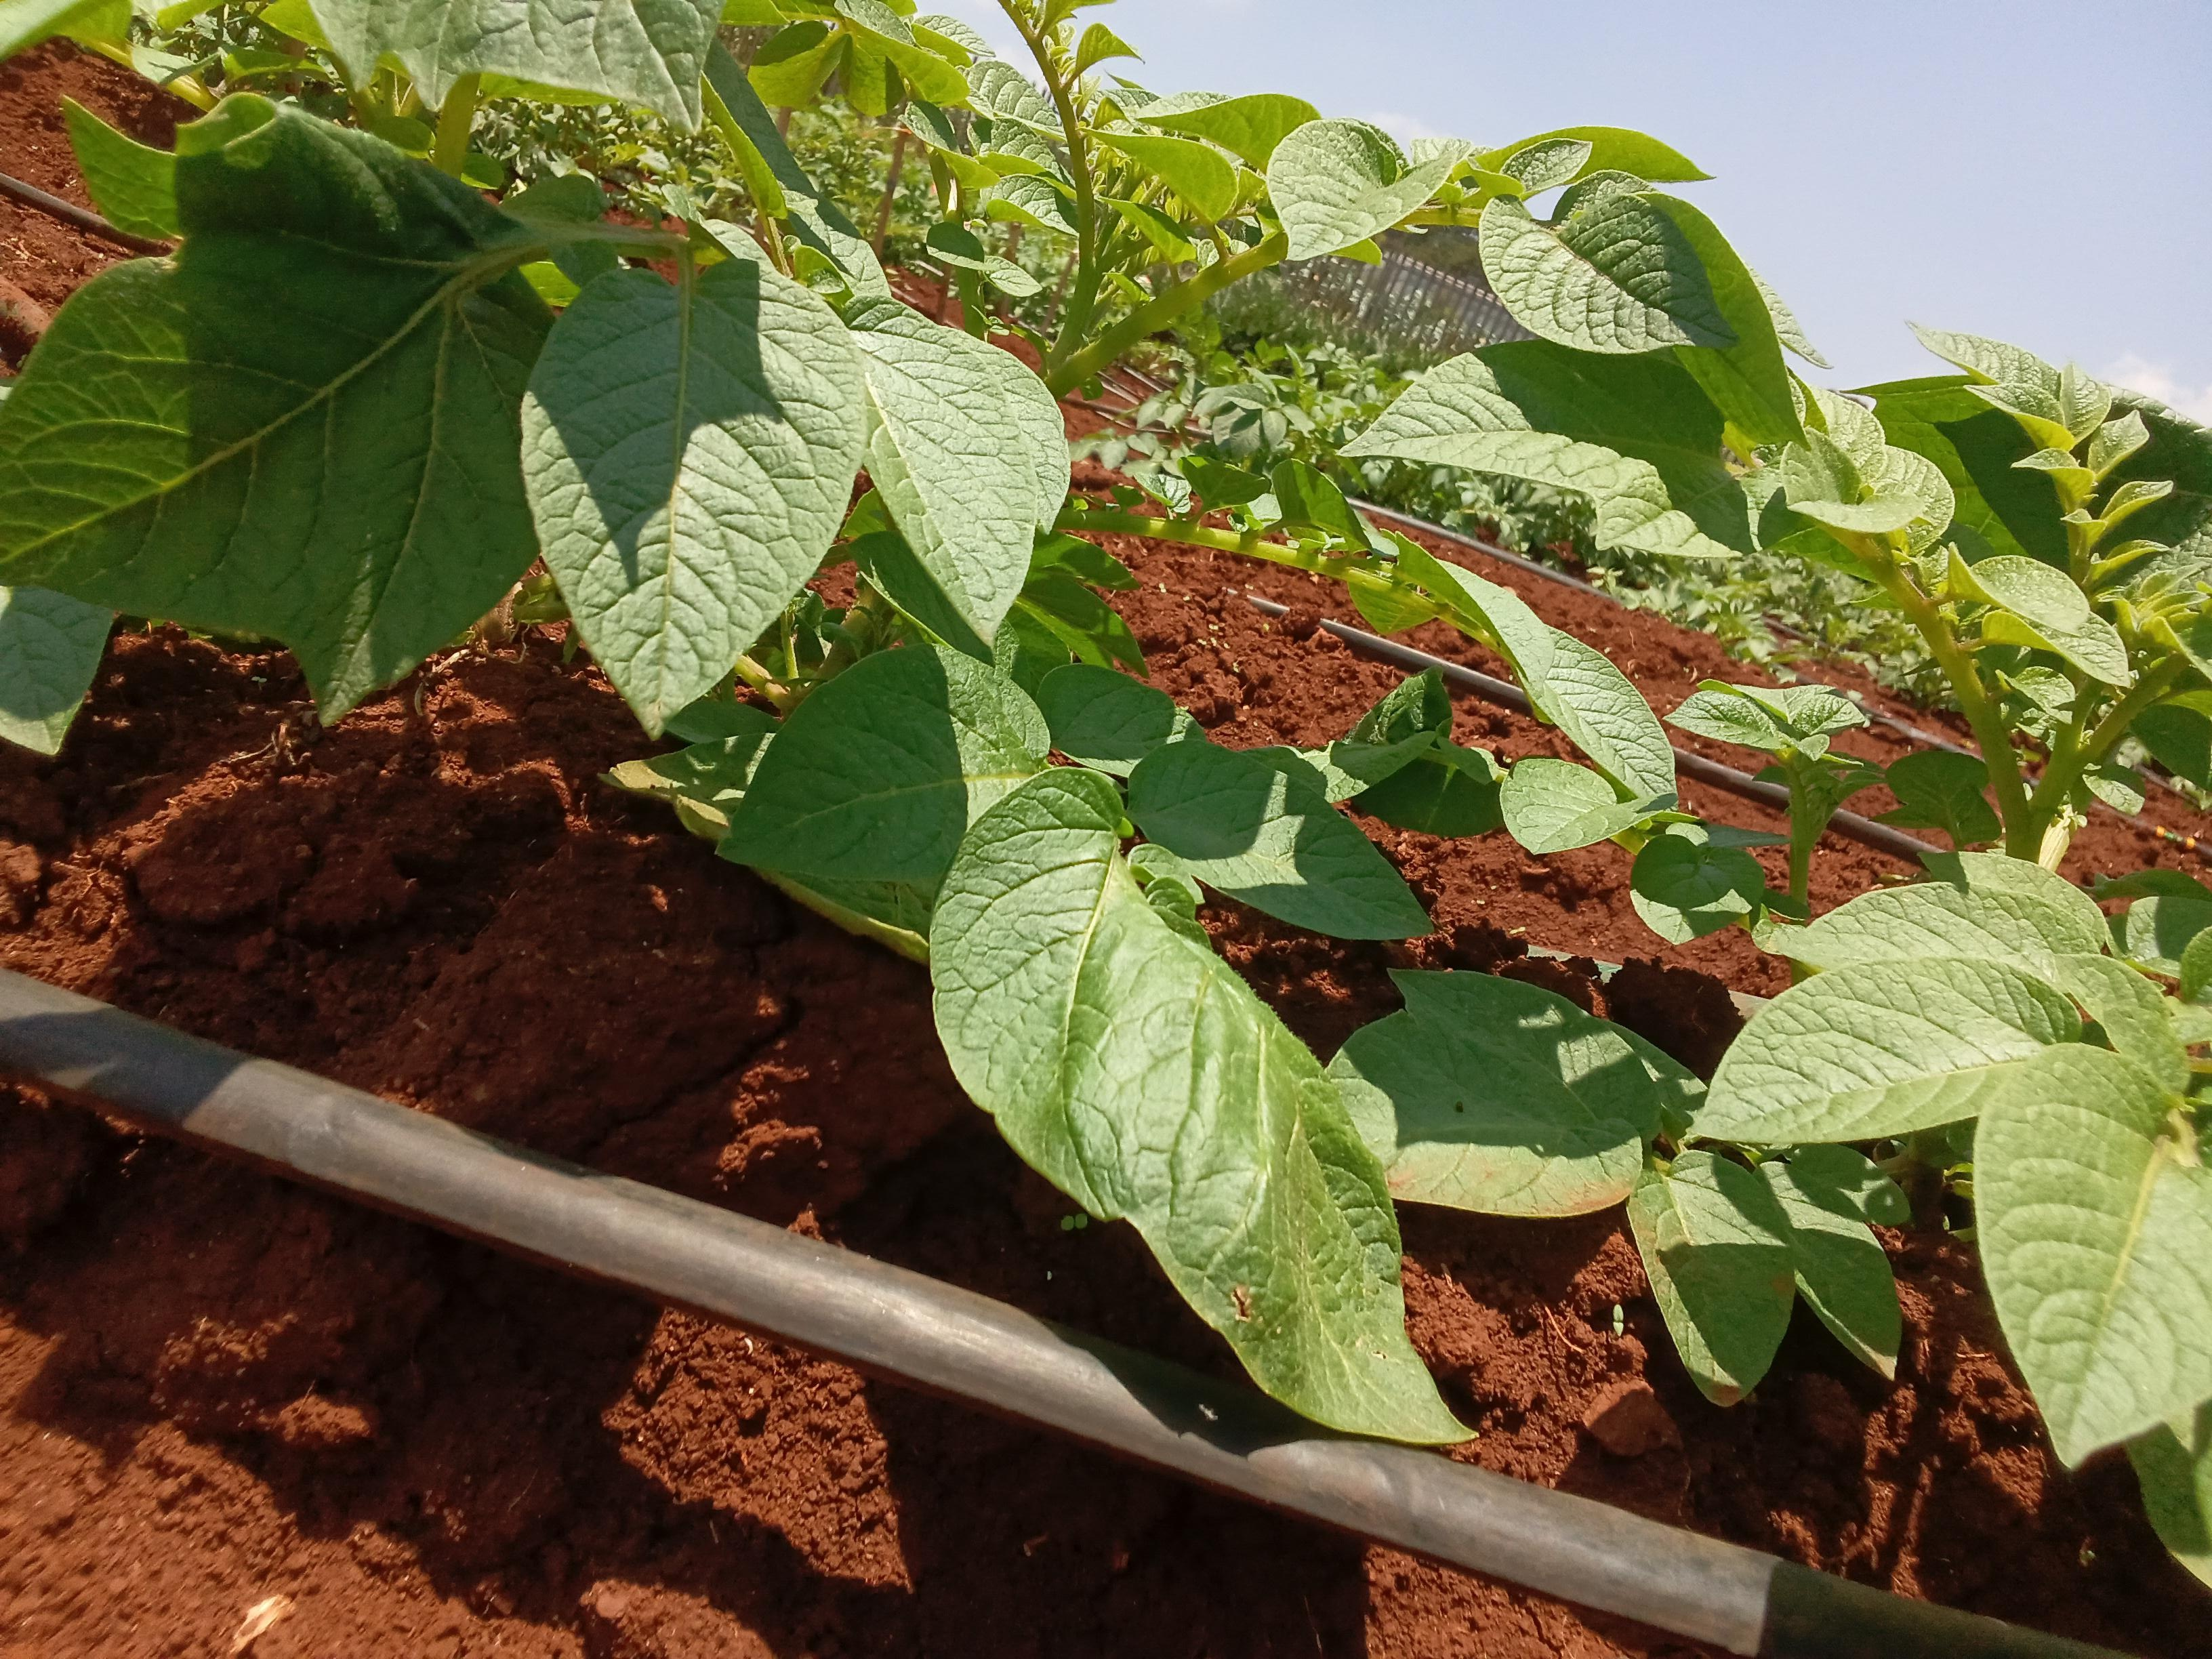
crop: sweet potato
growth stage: vegetative
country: Kenya
